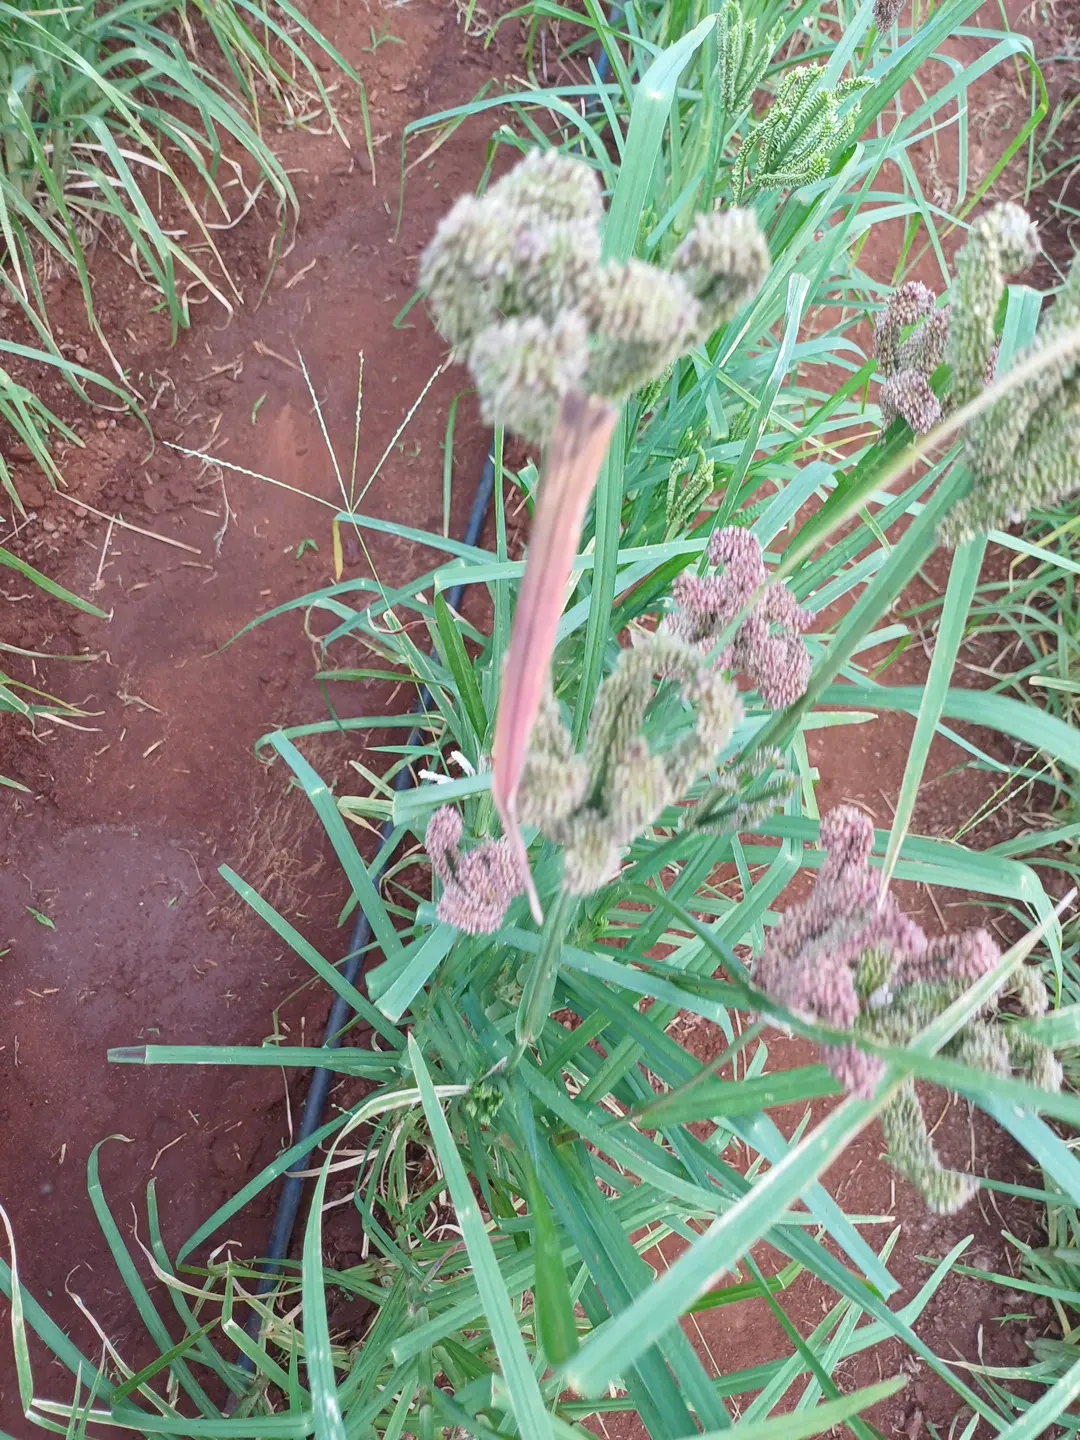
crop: finger millet
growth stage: filling grain
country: Kenya
